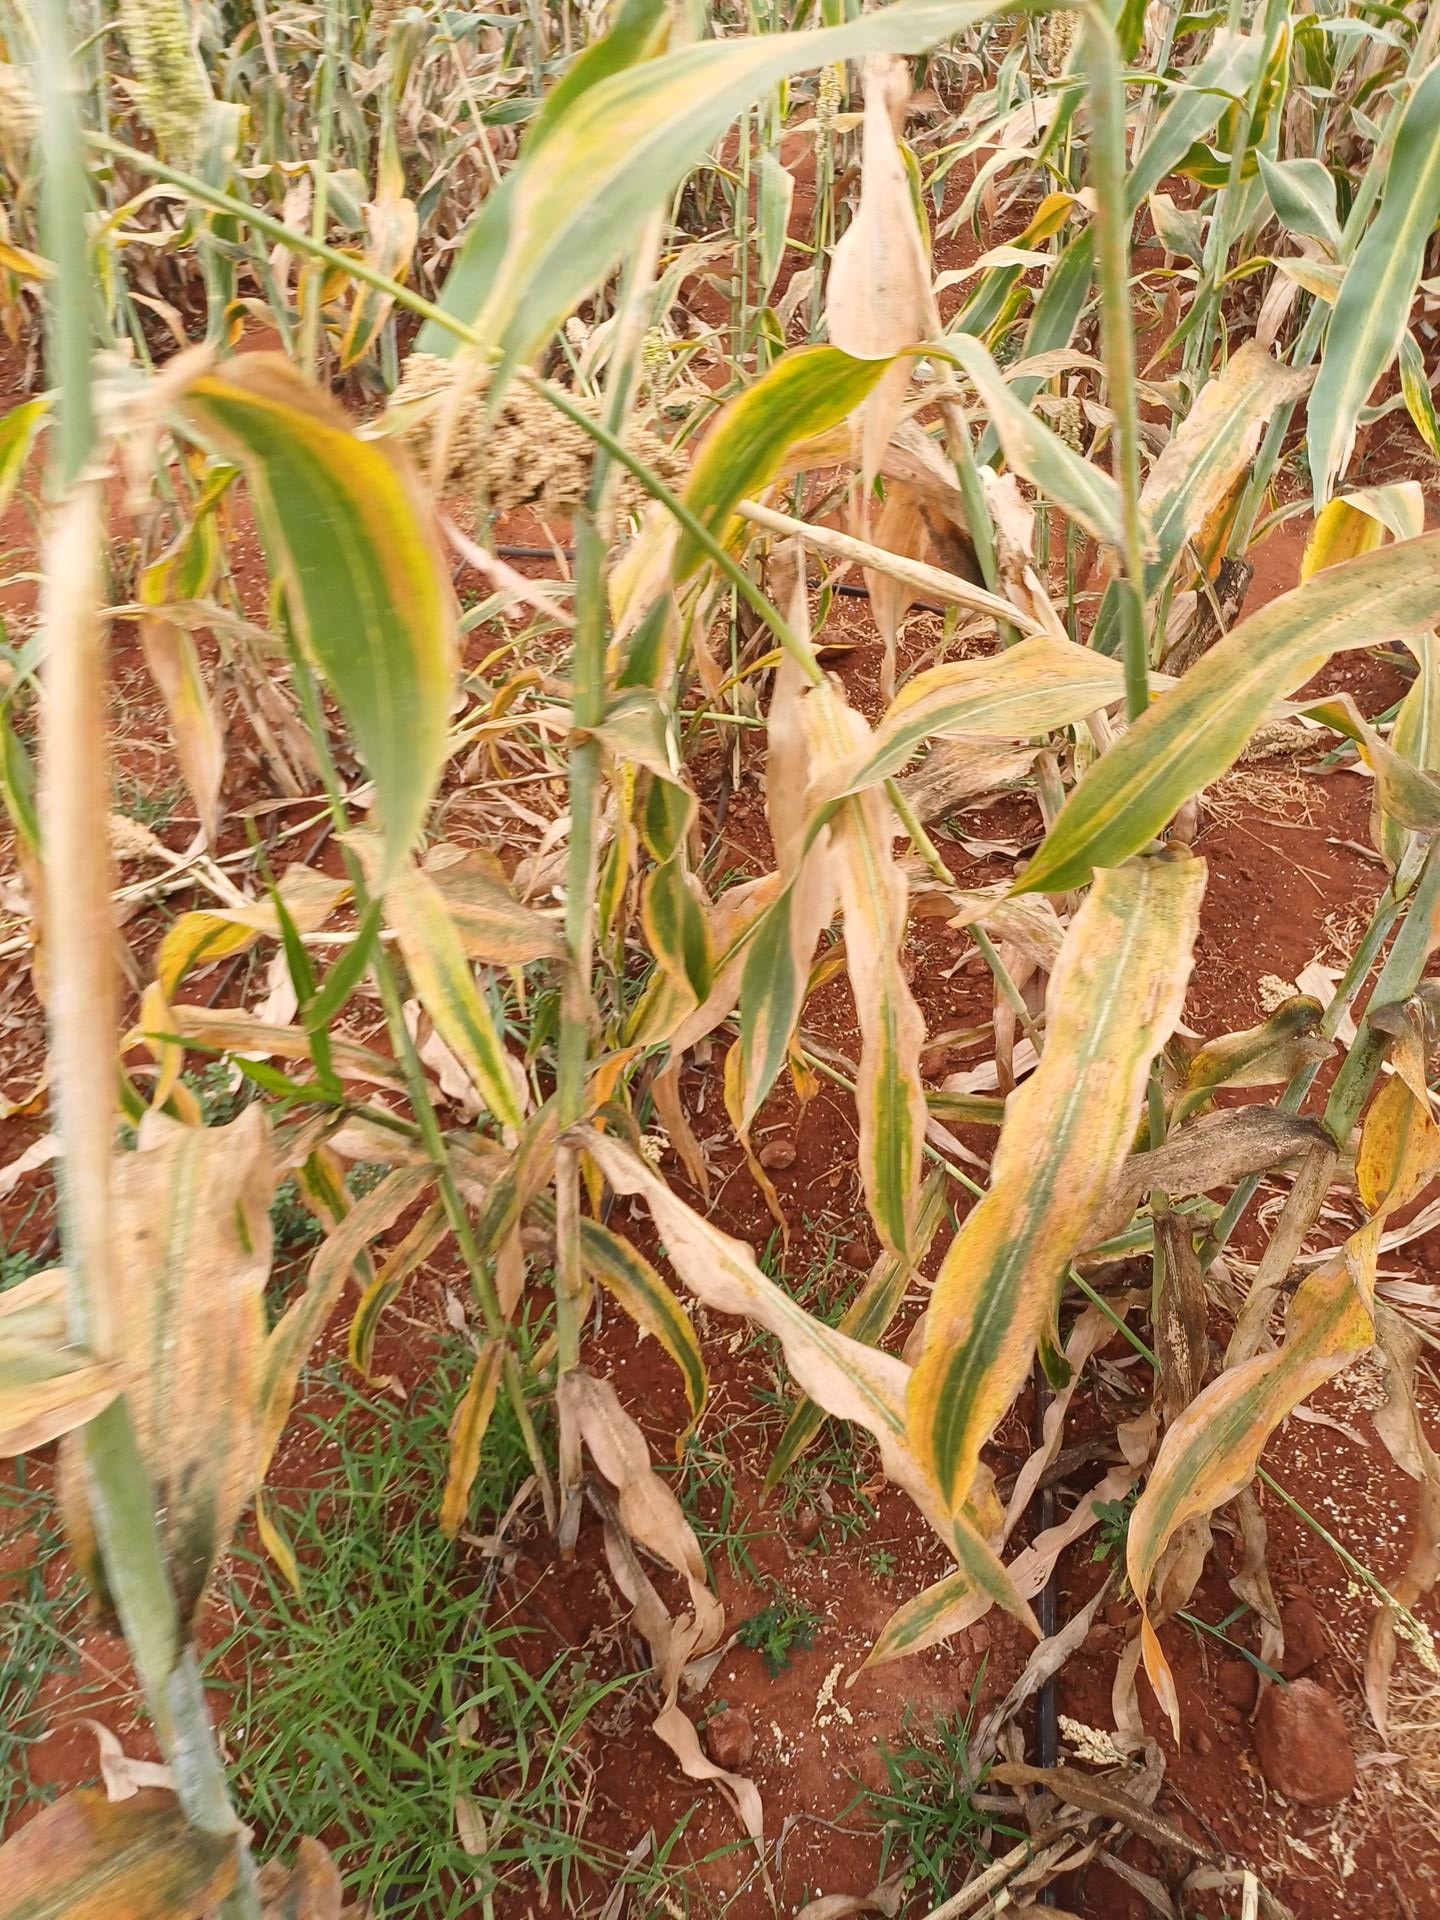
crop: sorghum
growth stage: maturity
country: Kenya
